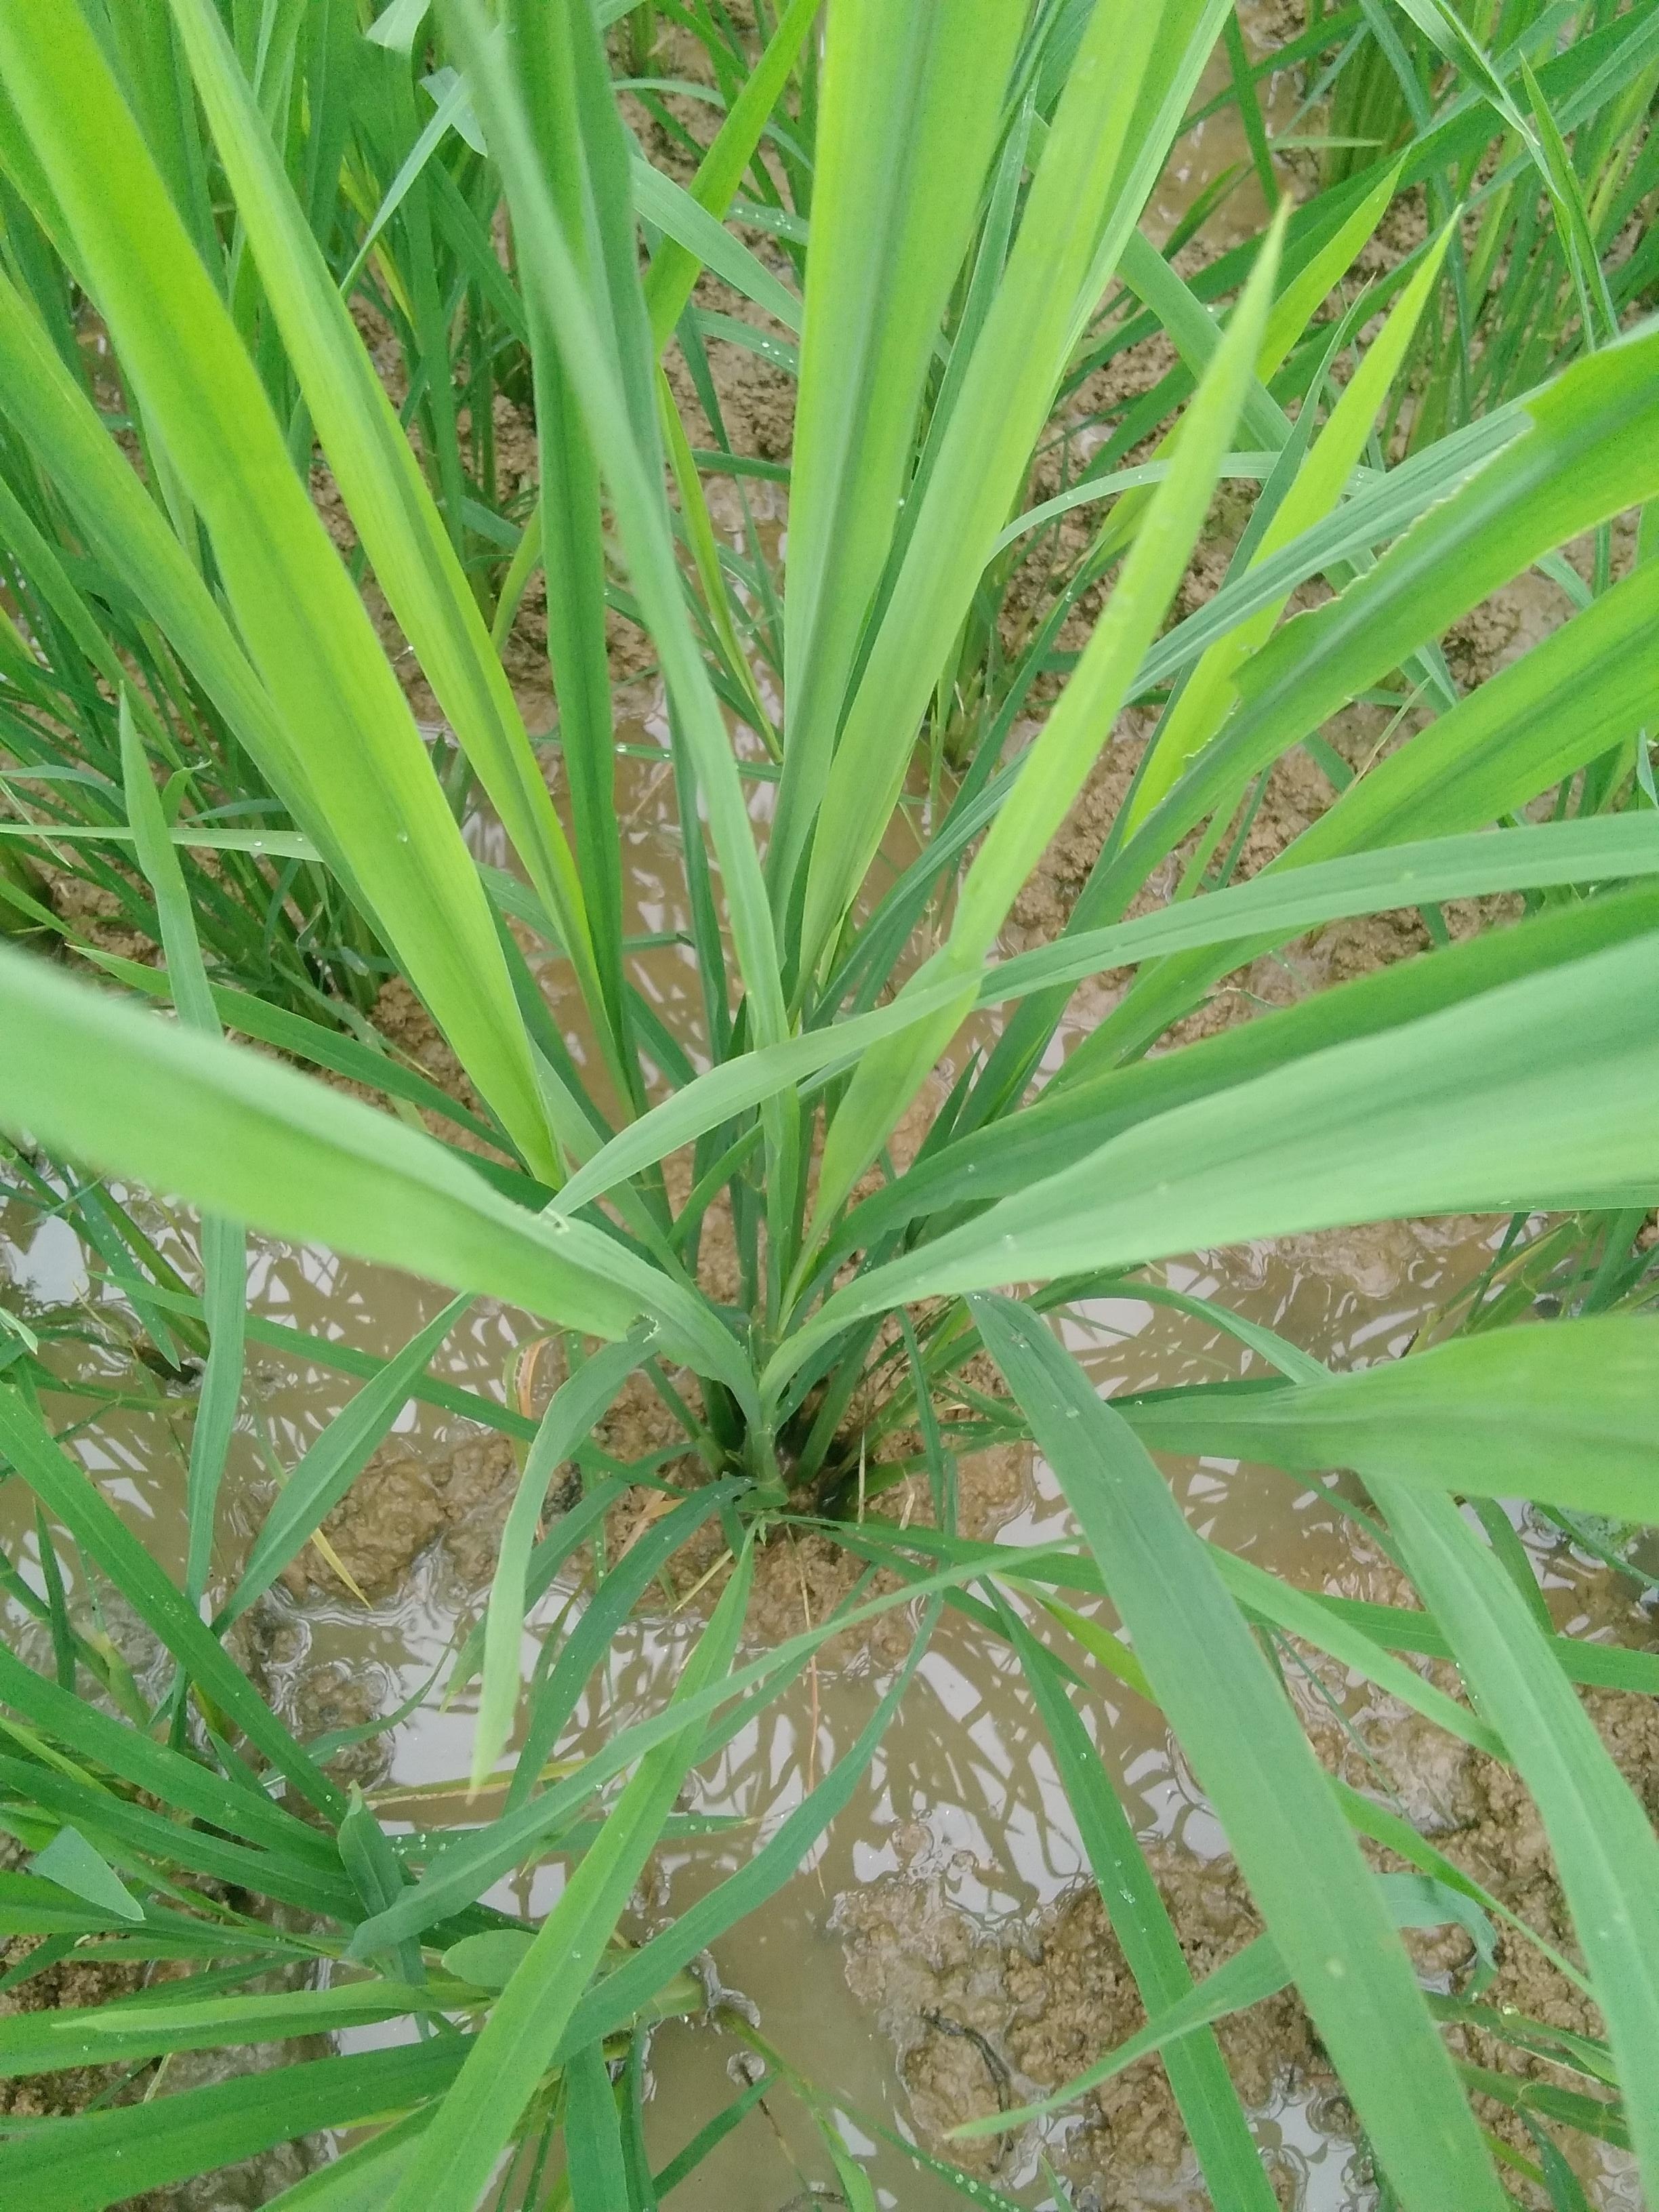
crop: rice
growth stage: vegetative
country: Nigeria
